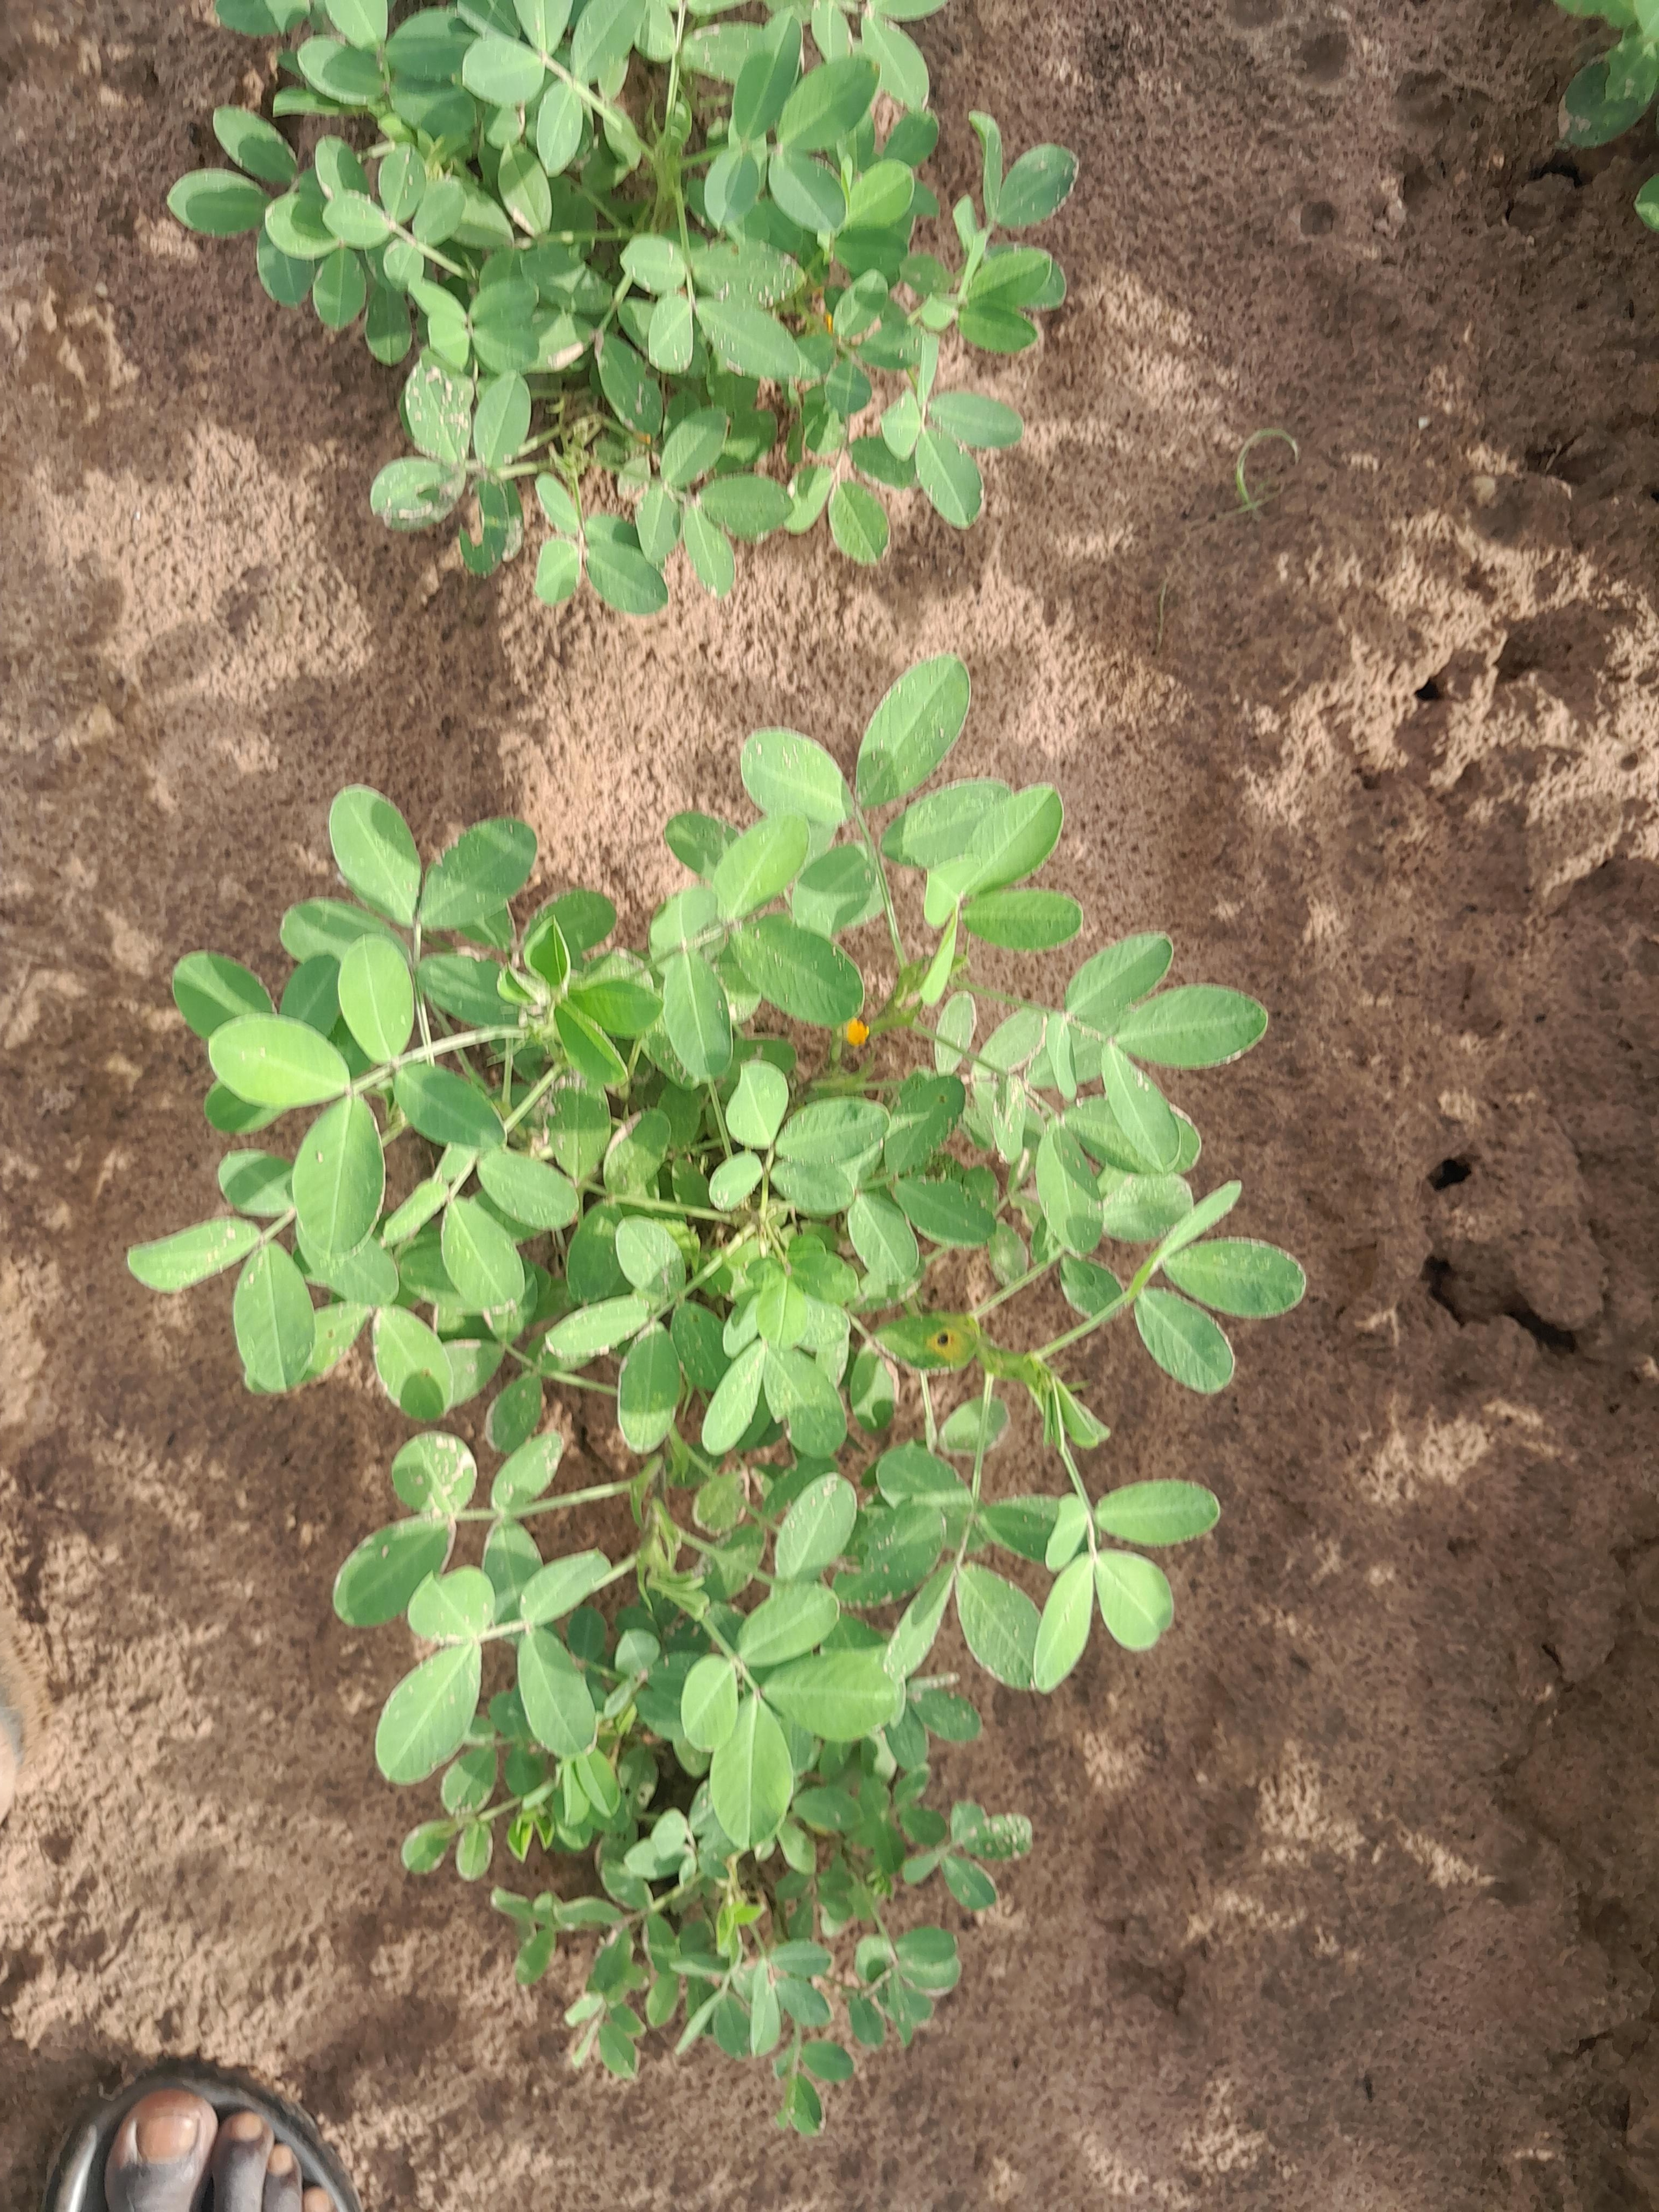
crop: groundnut
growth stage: flowering
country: Senegal
